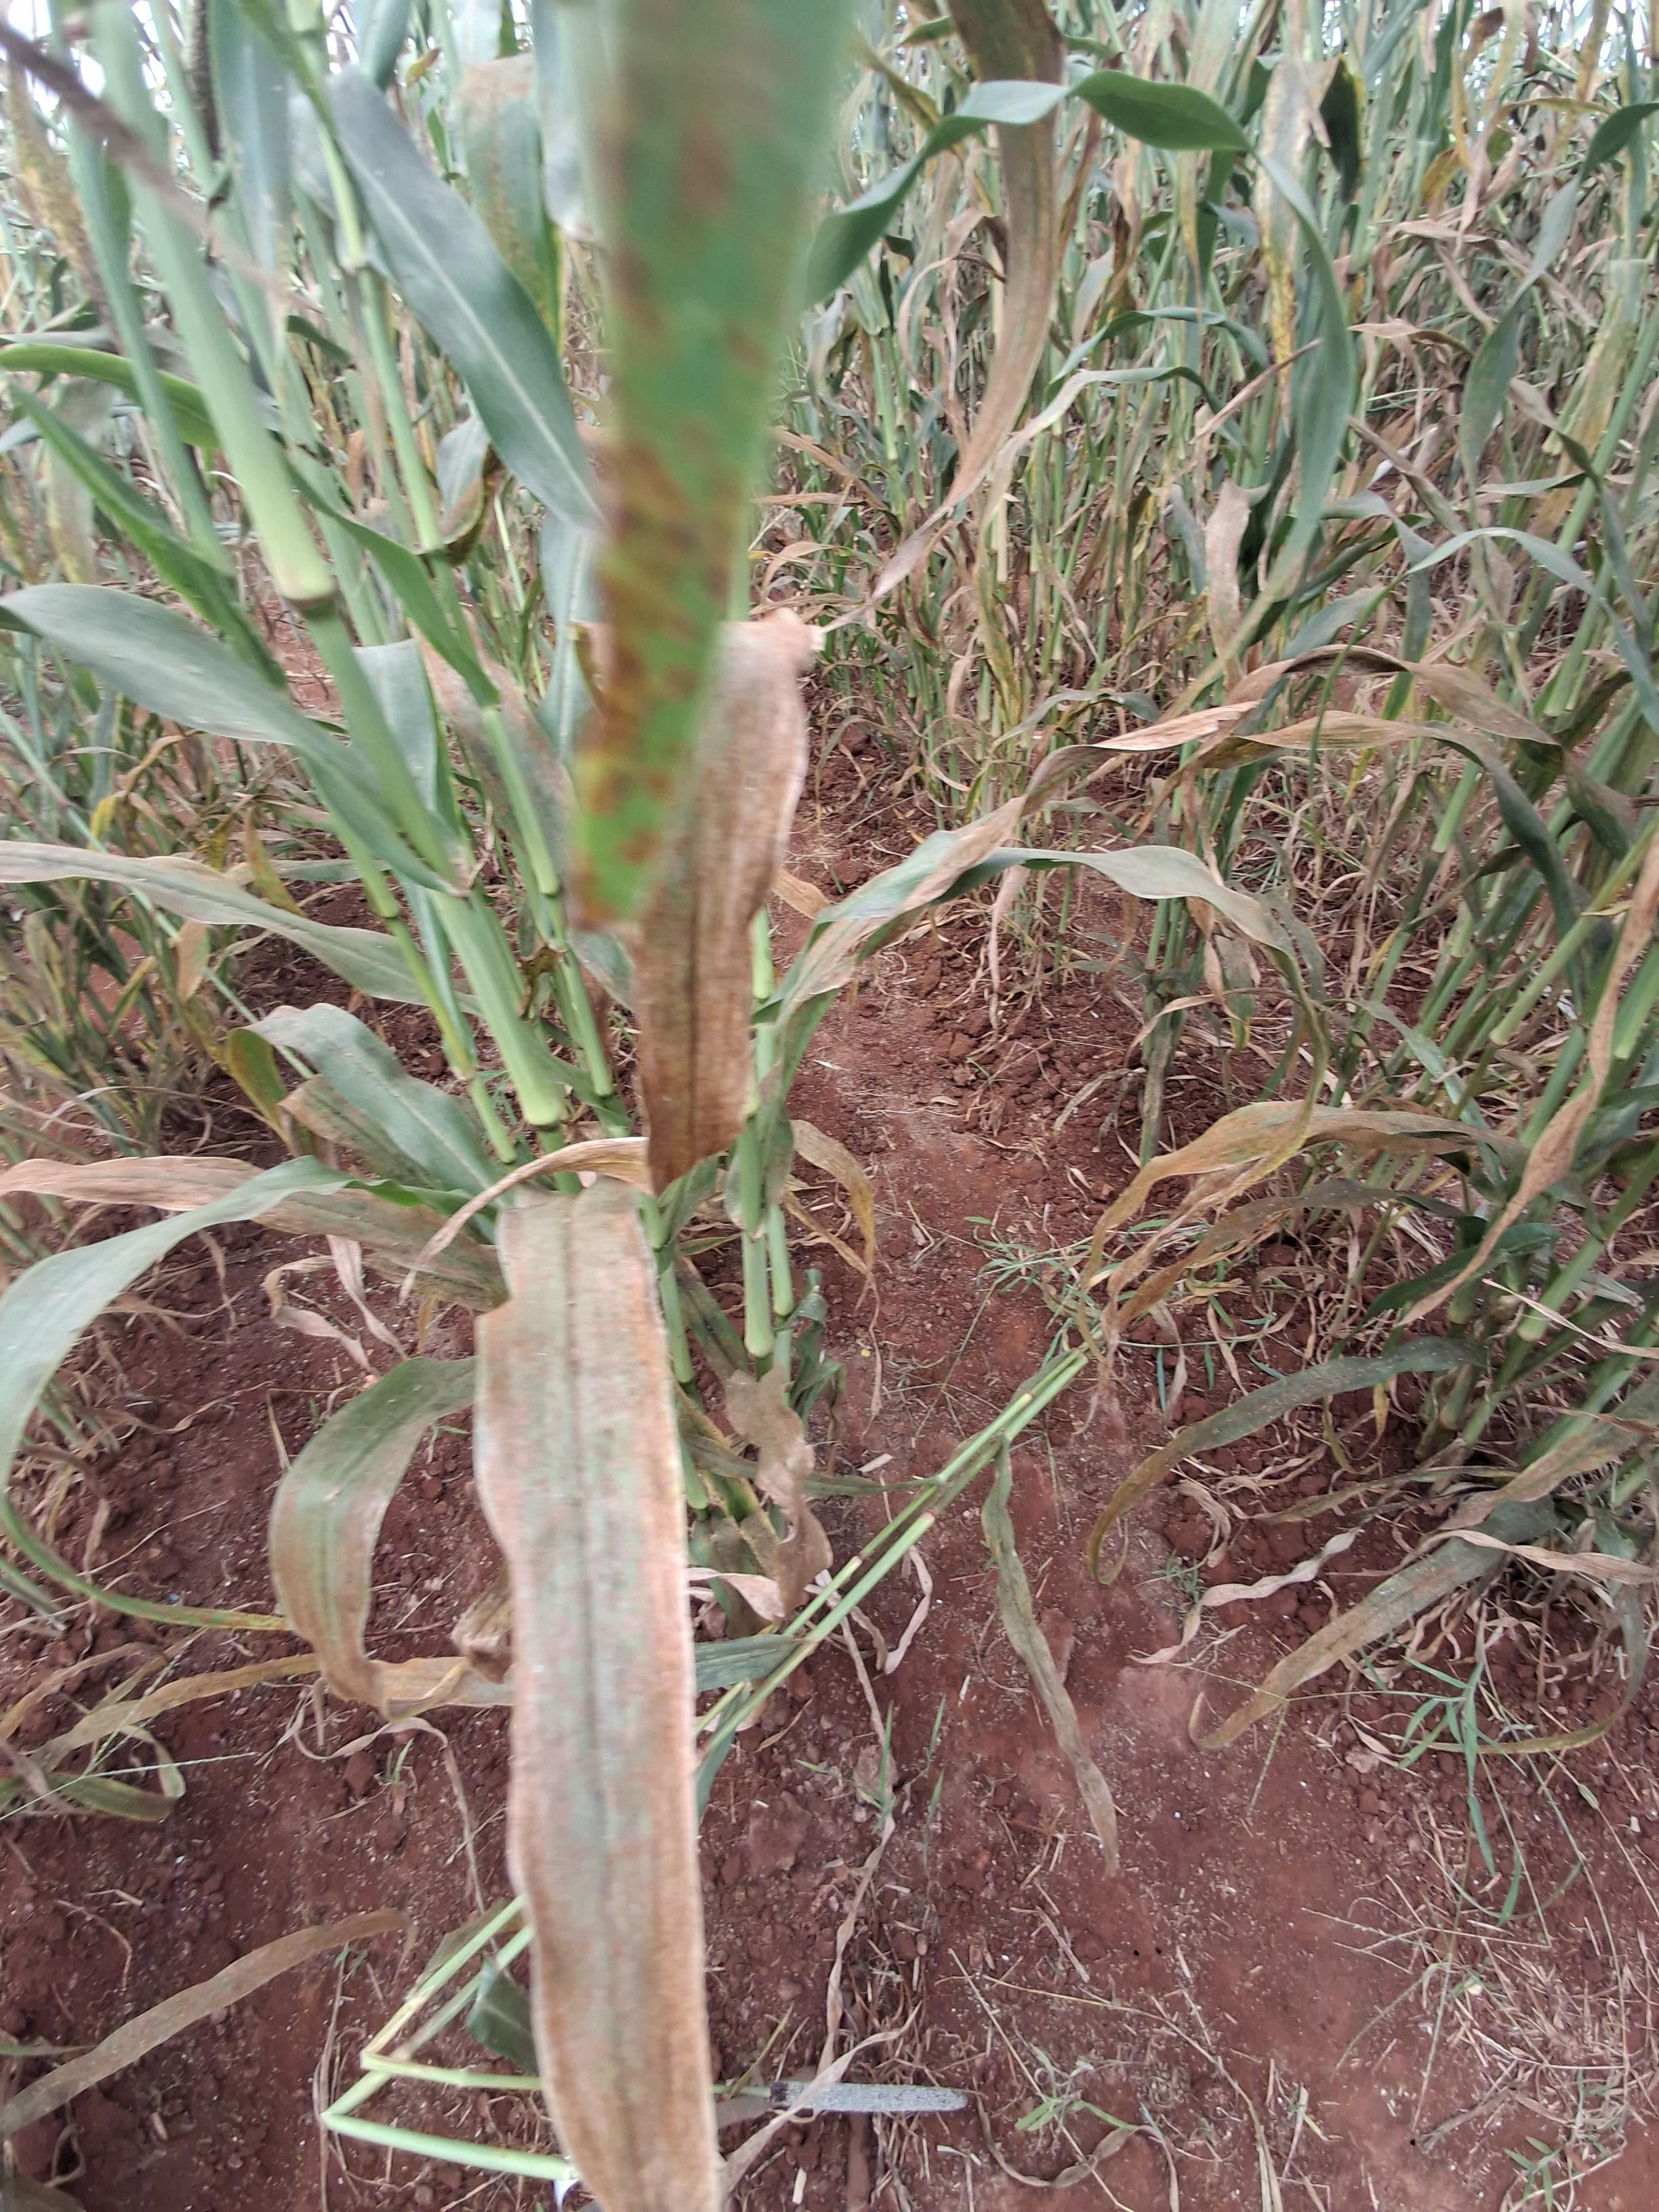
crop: pearl millet
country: Kenya
